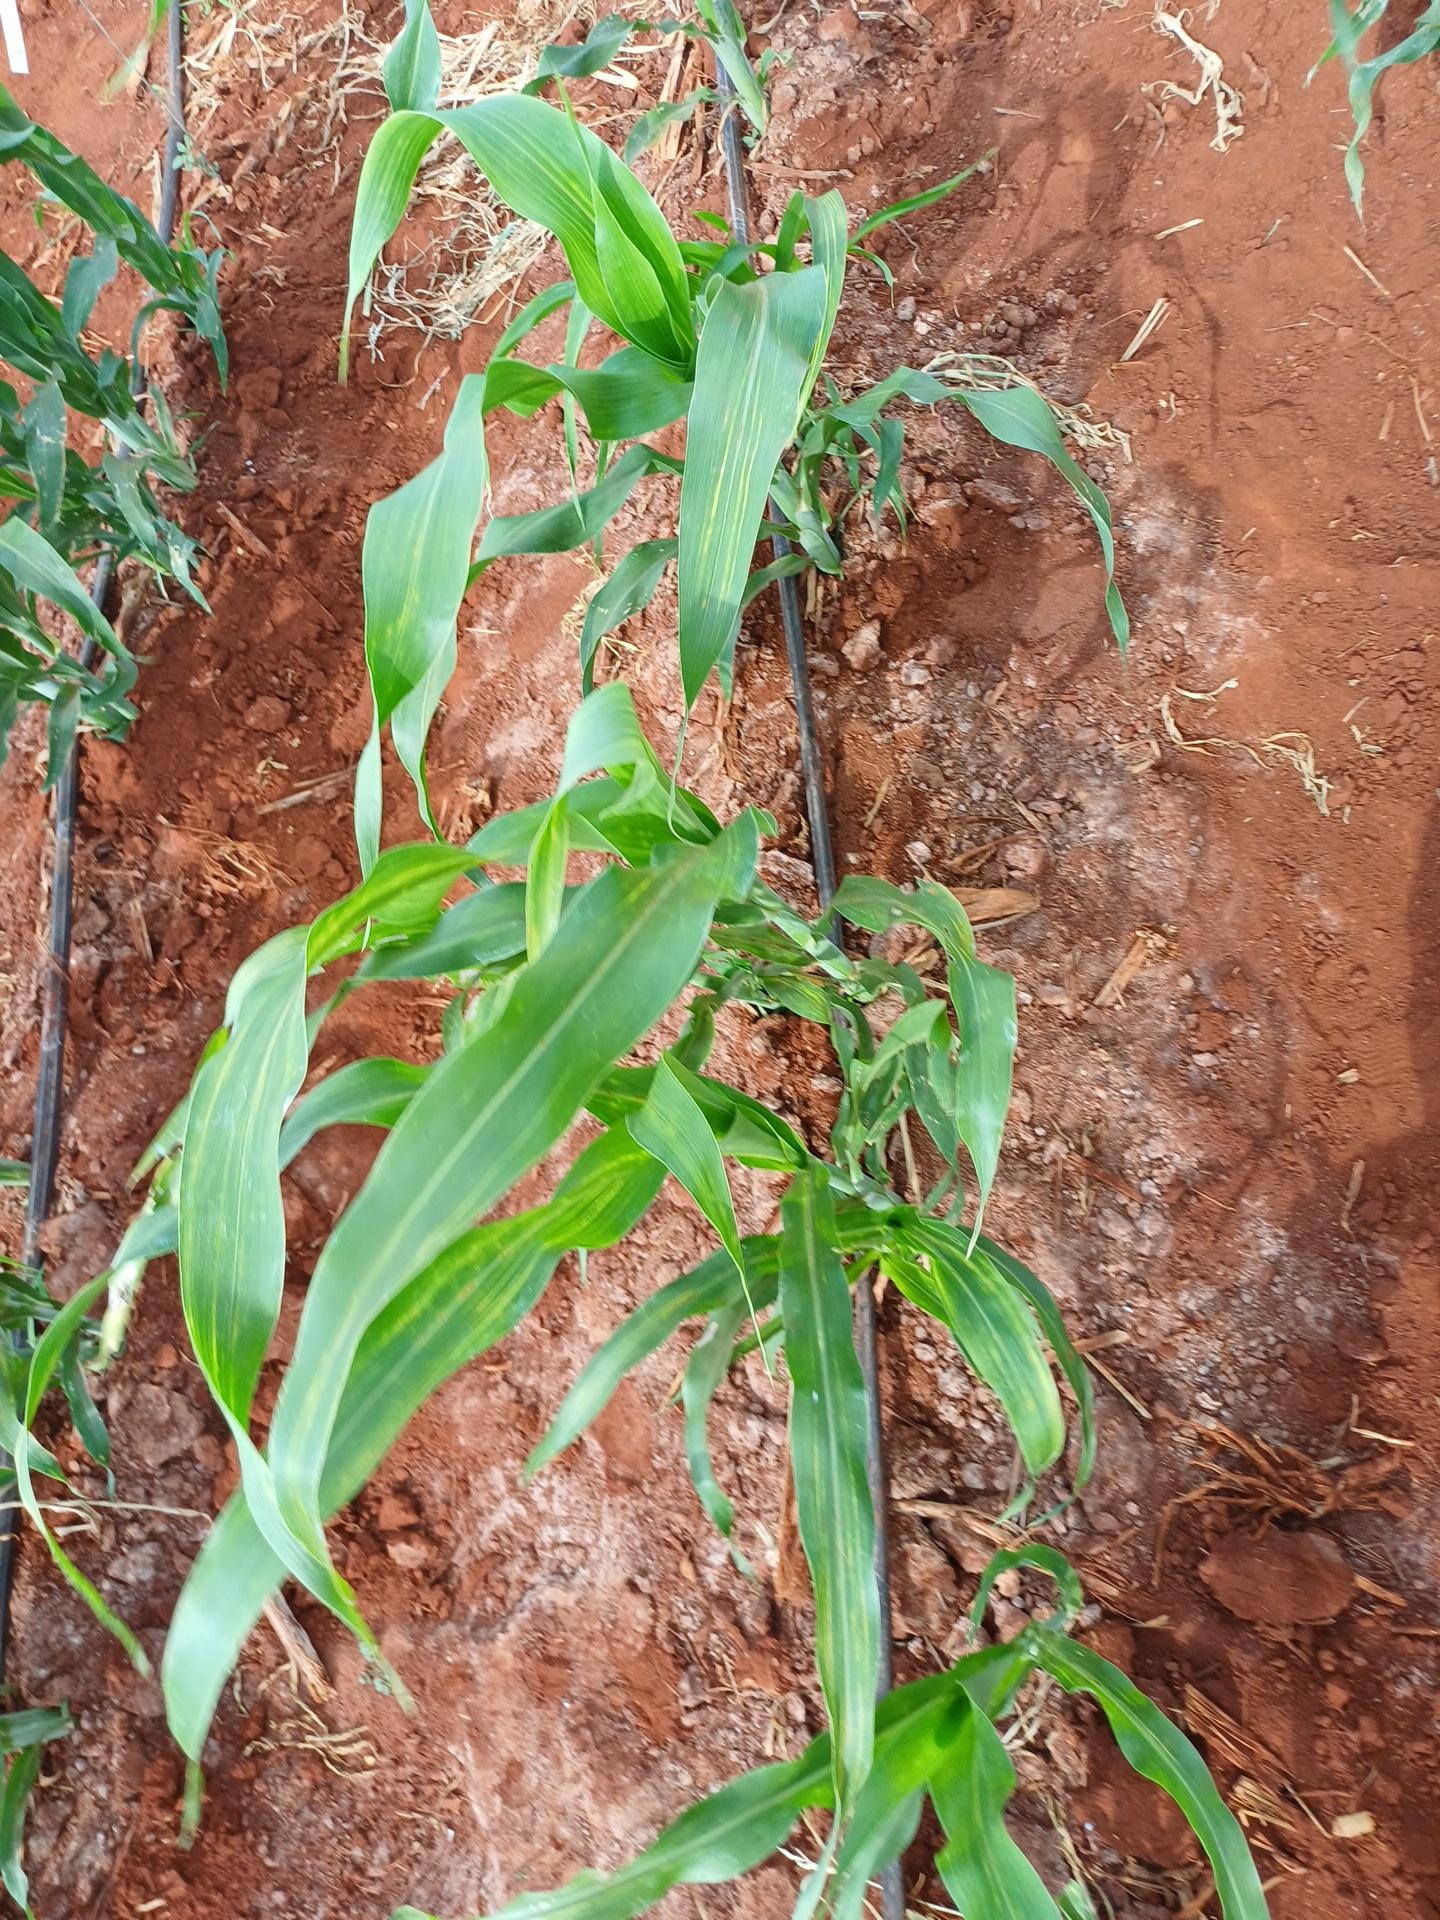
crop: sorghum
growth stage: vegetative
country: Kenya
